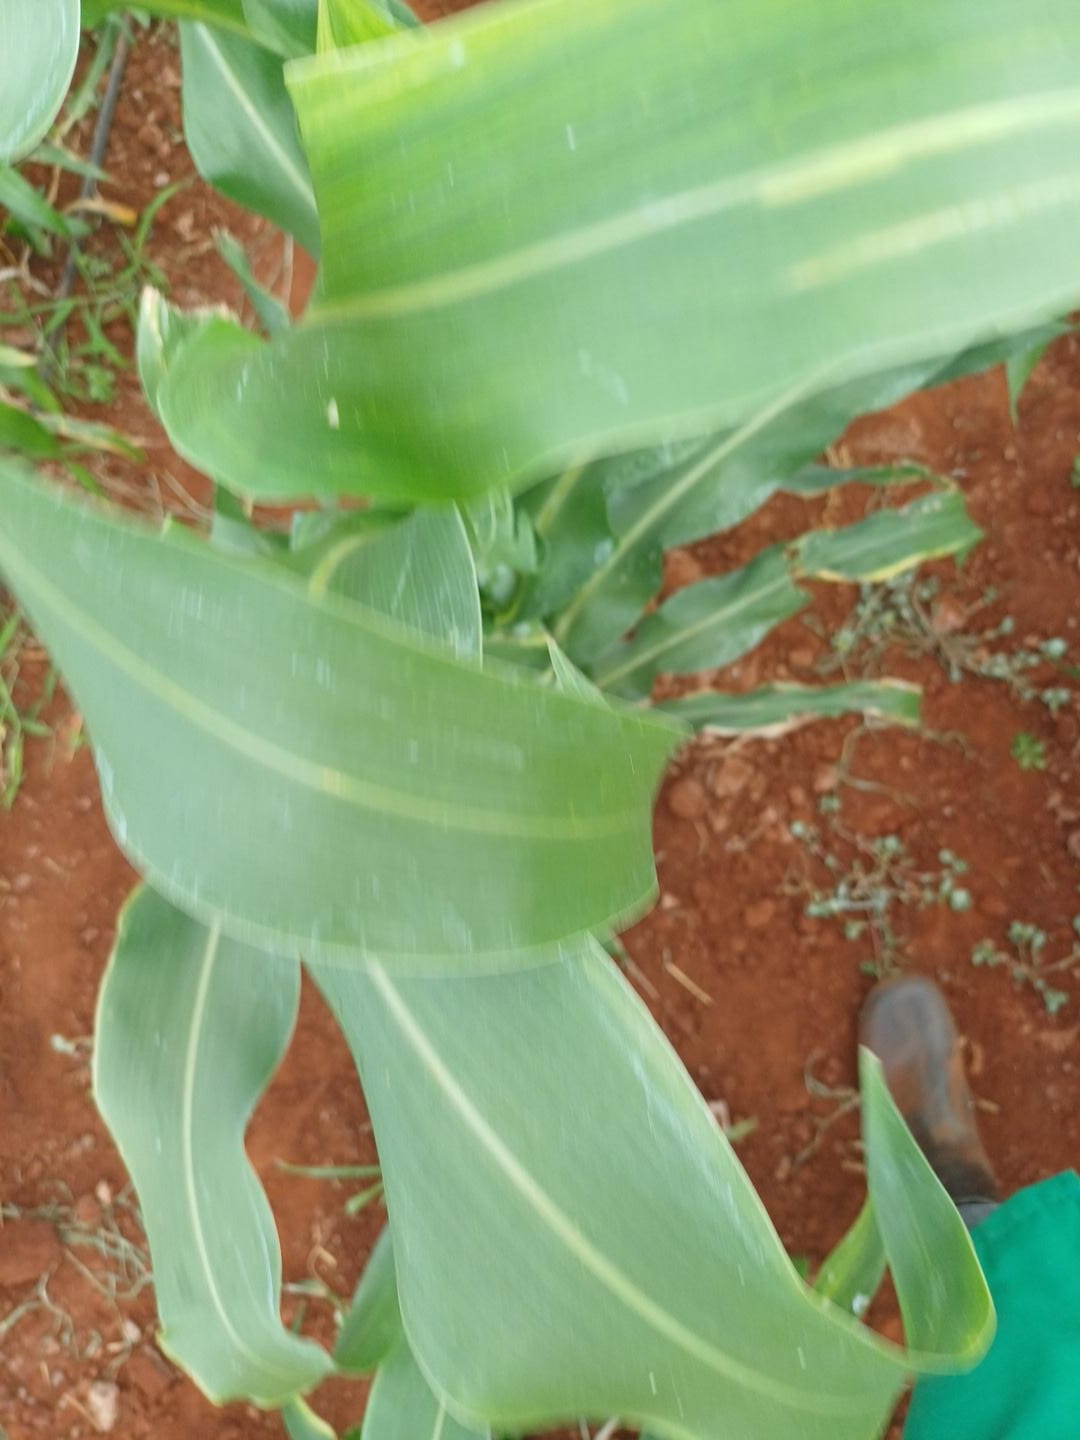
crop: sorghum
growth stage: vegetative
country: Kenya
